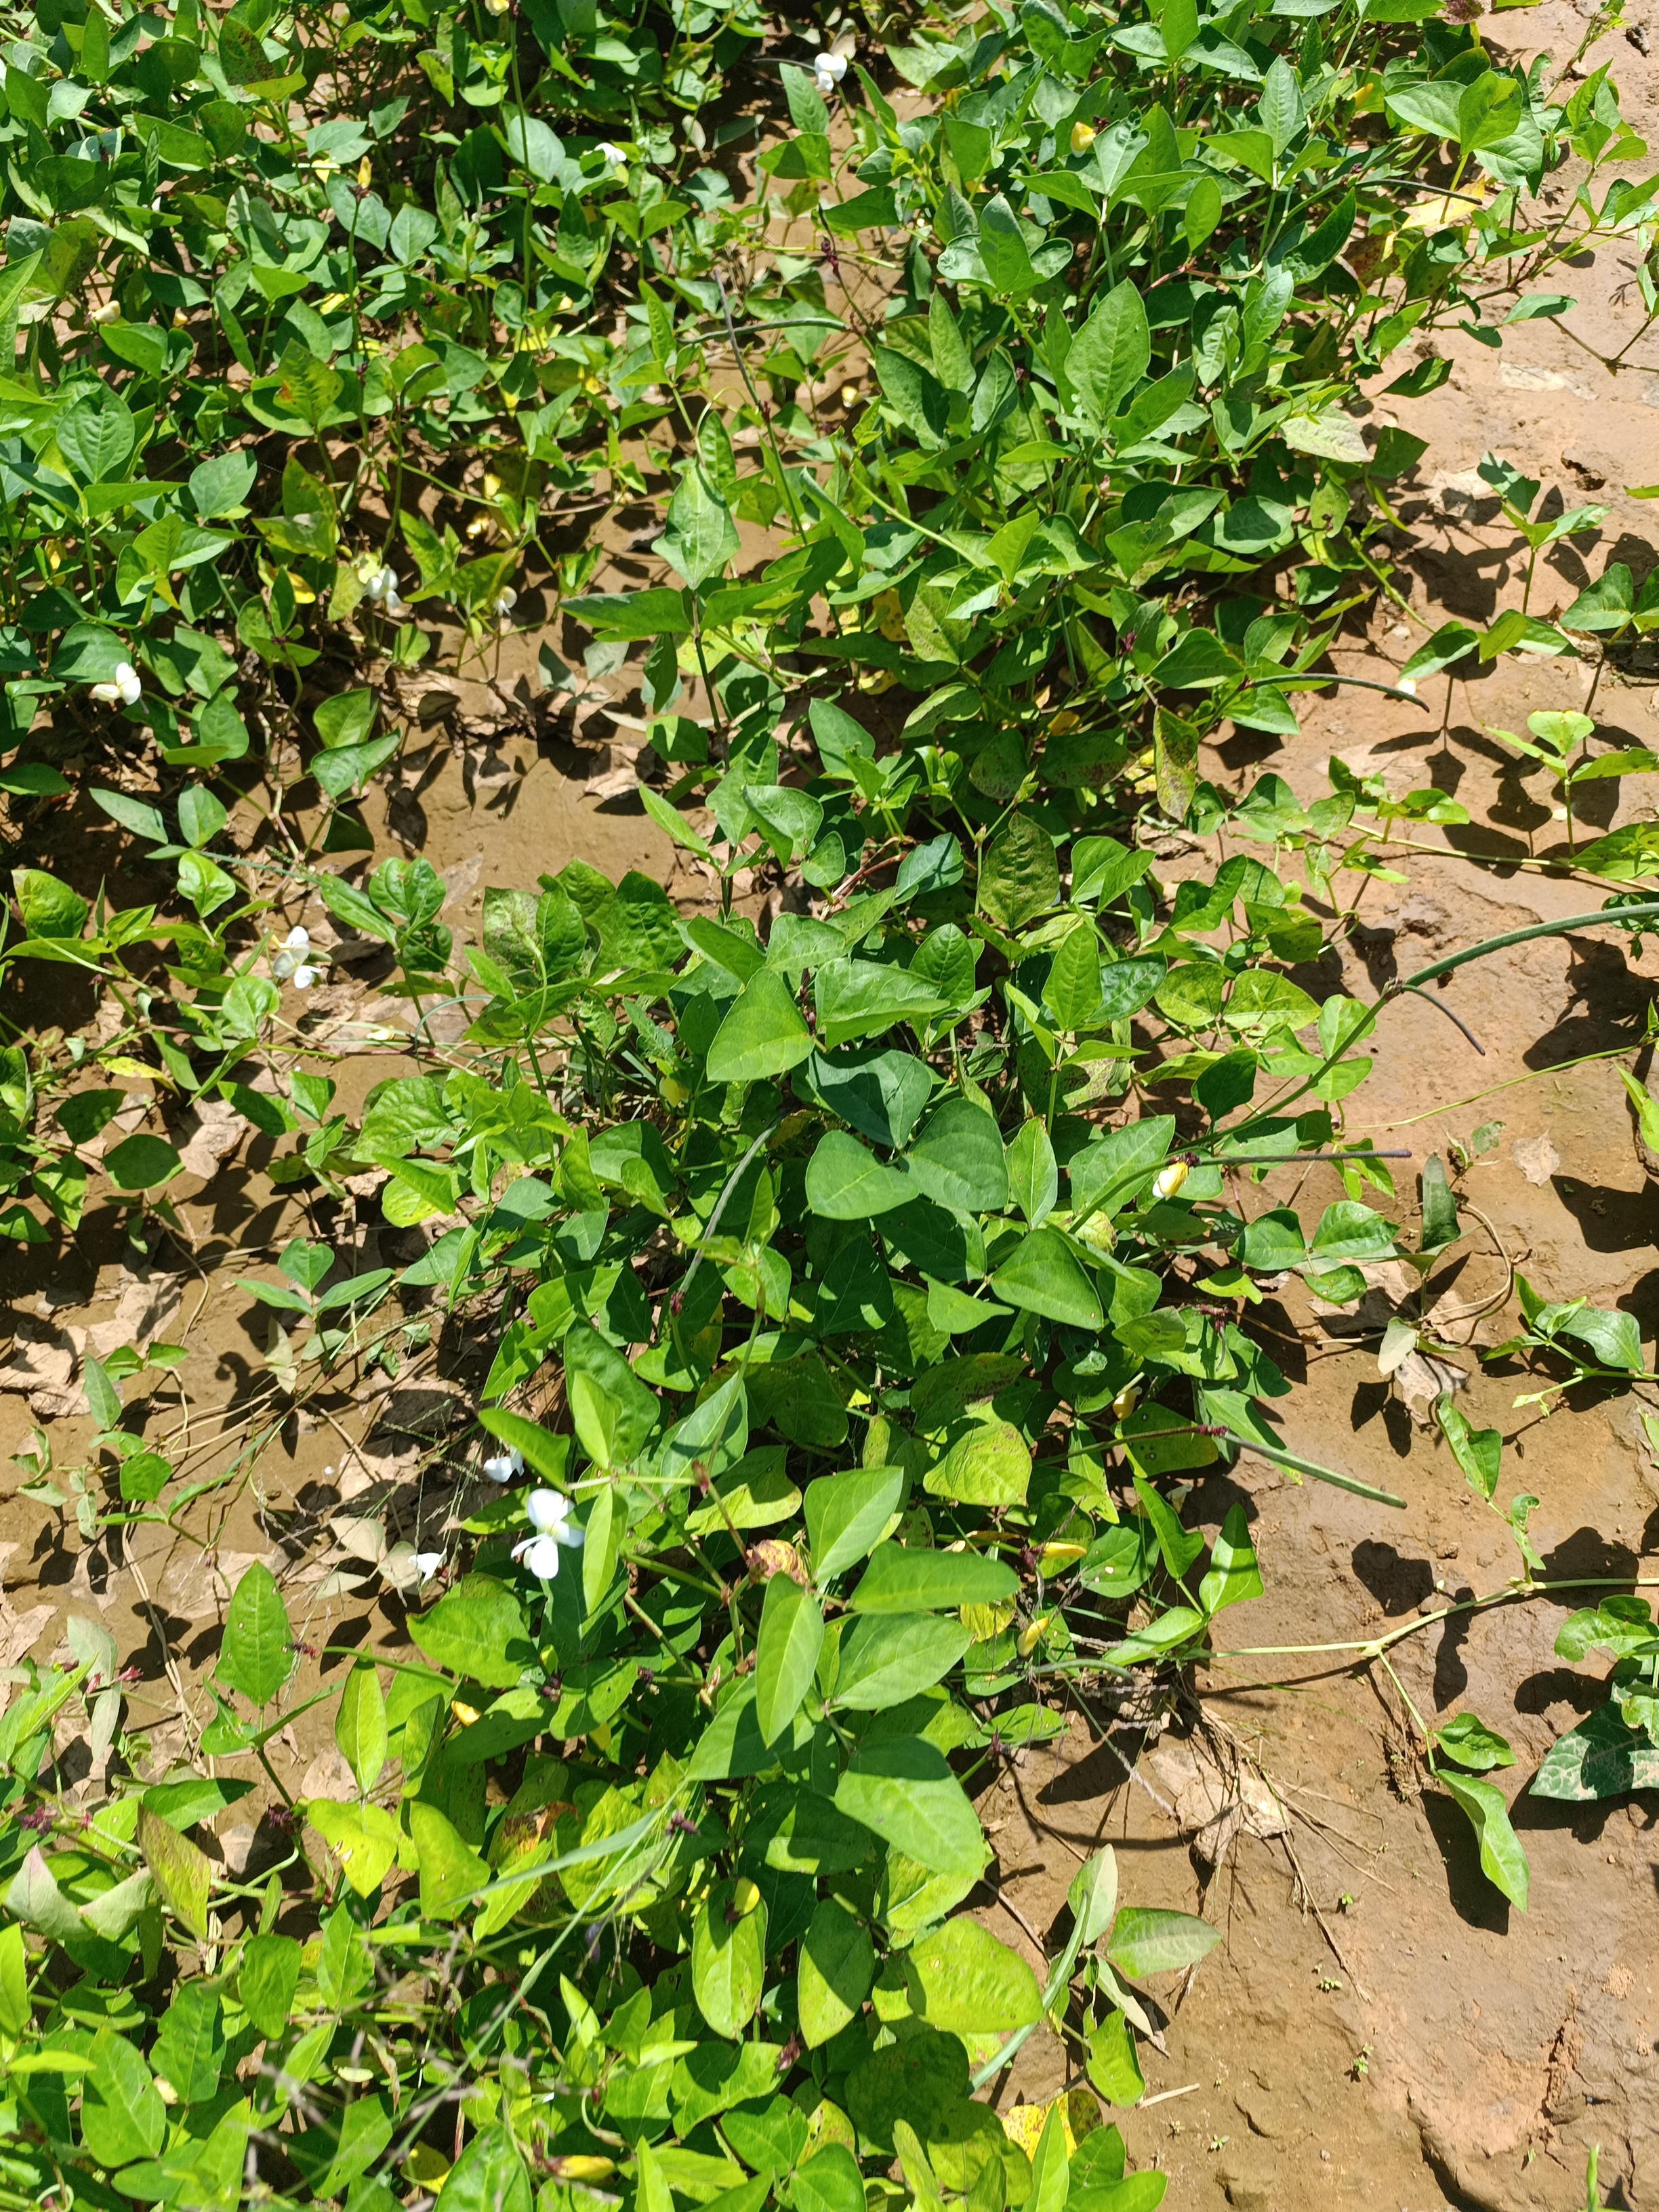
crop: cowpea
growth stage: development pod
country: Nigeria
